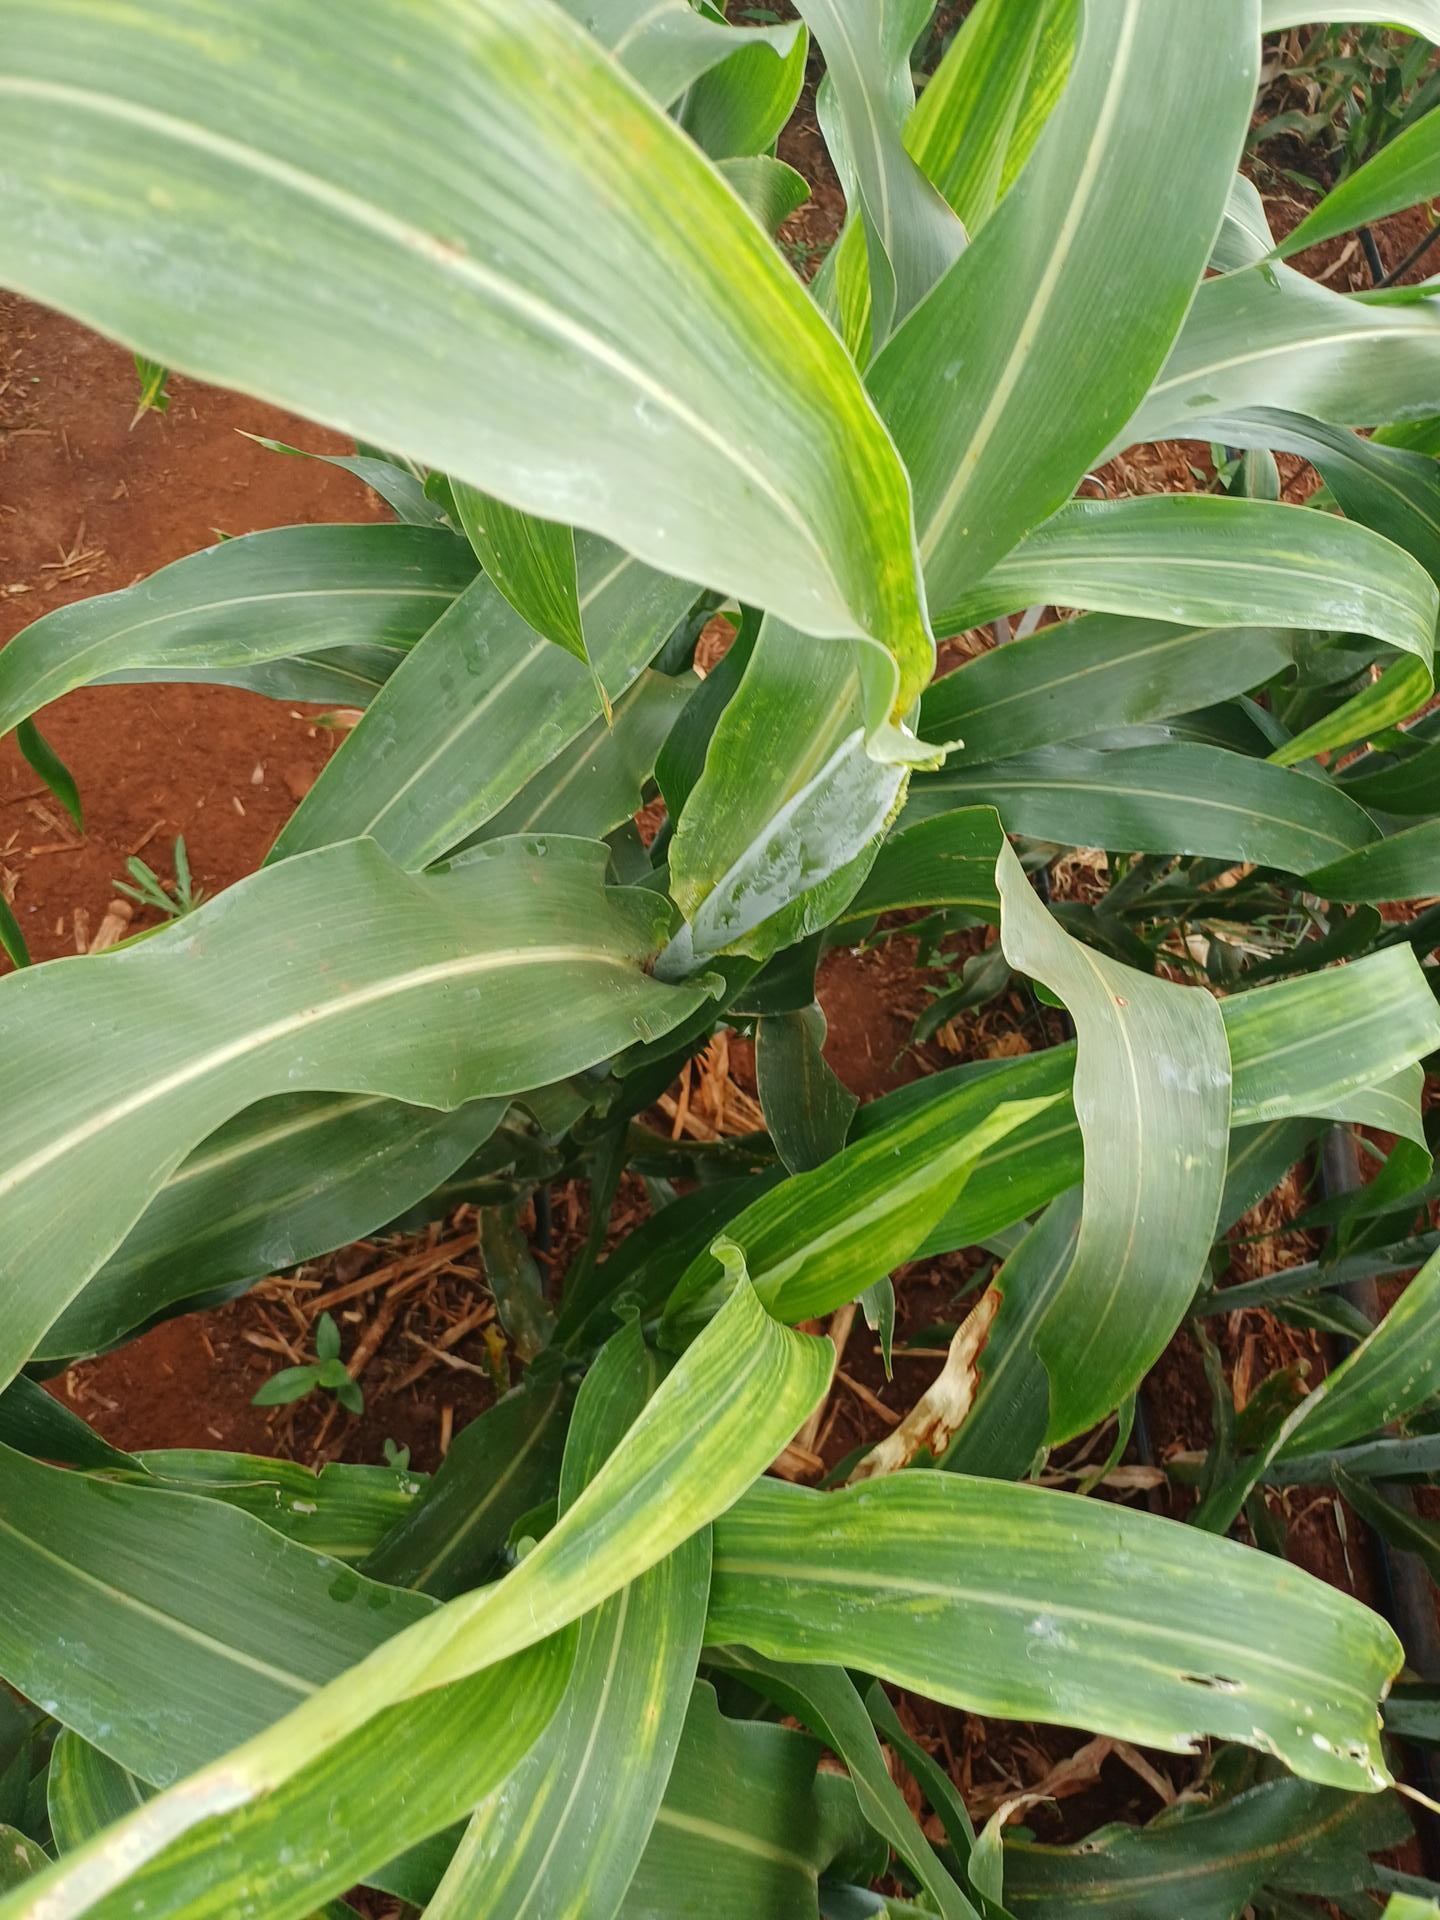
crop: sorghum
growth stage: heading tuber
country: Kenya
